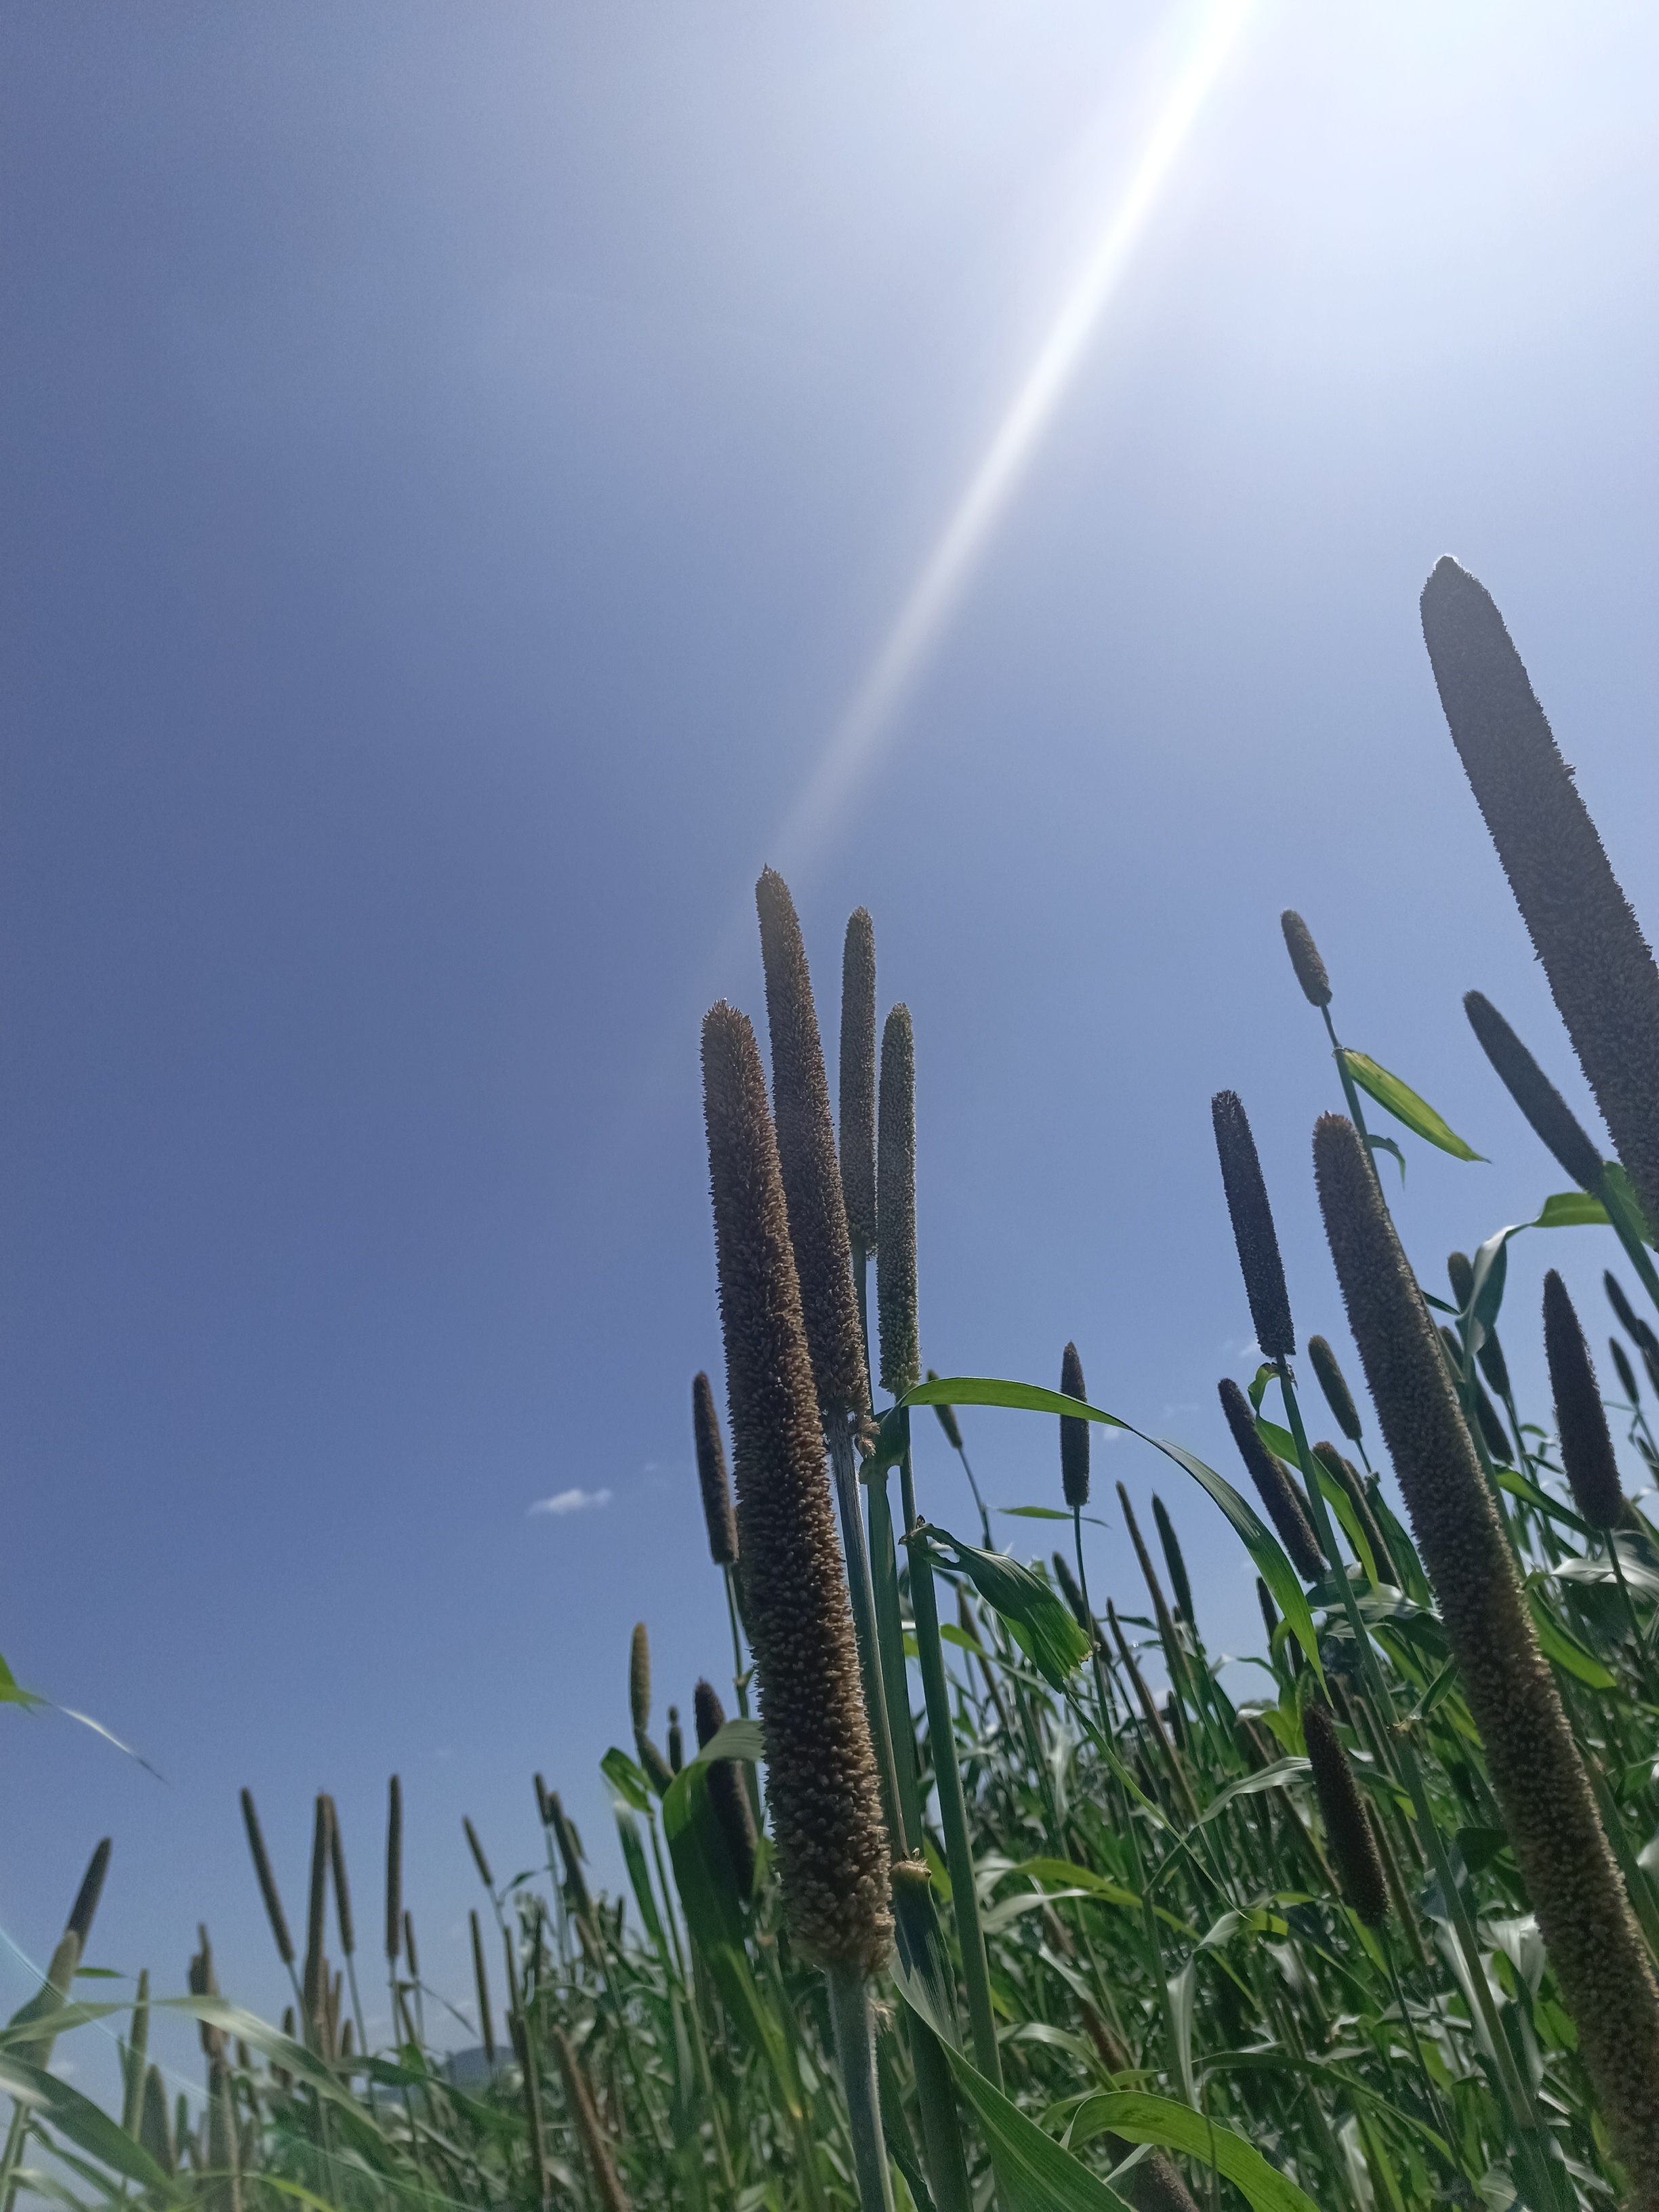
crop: pearl millet
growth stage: heading tuber
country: Tanzania
